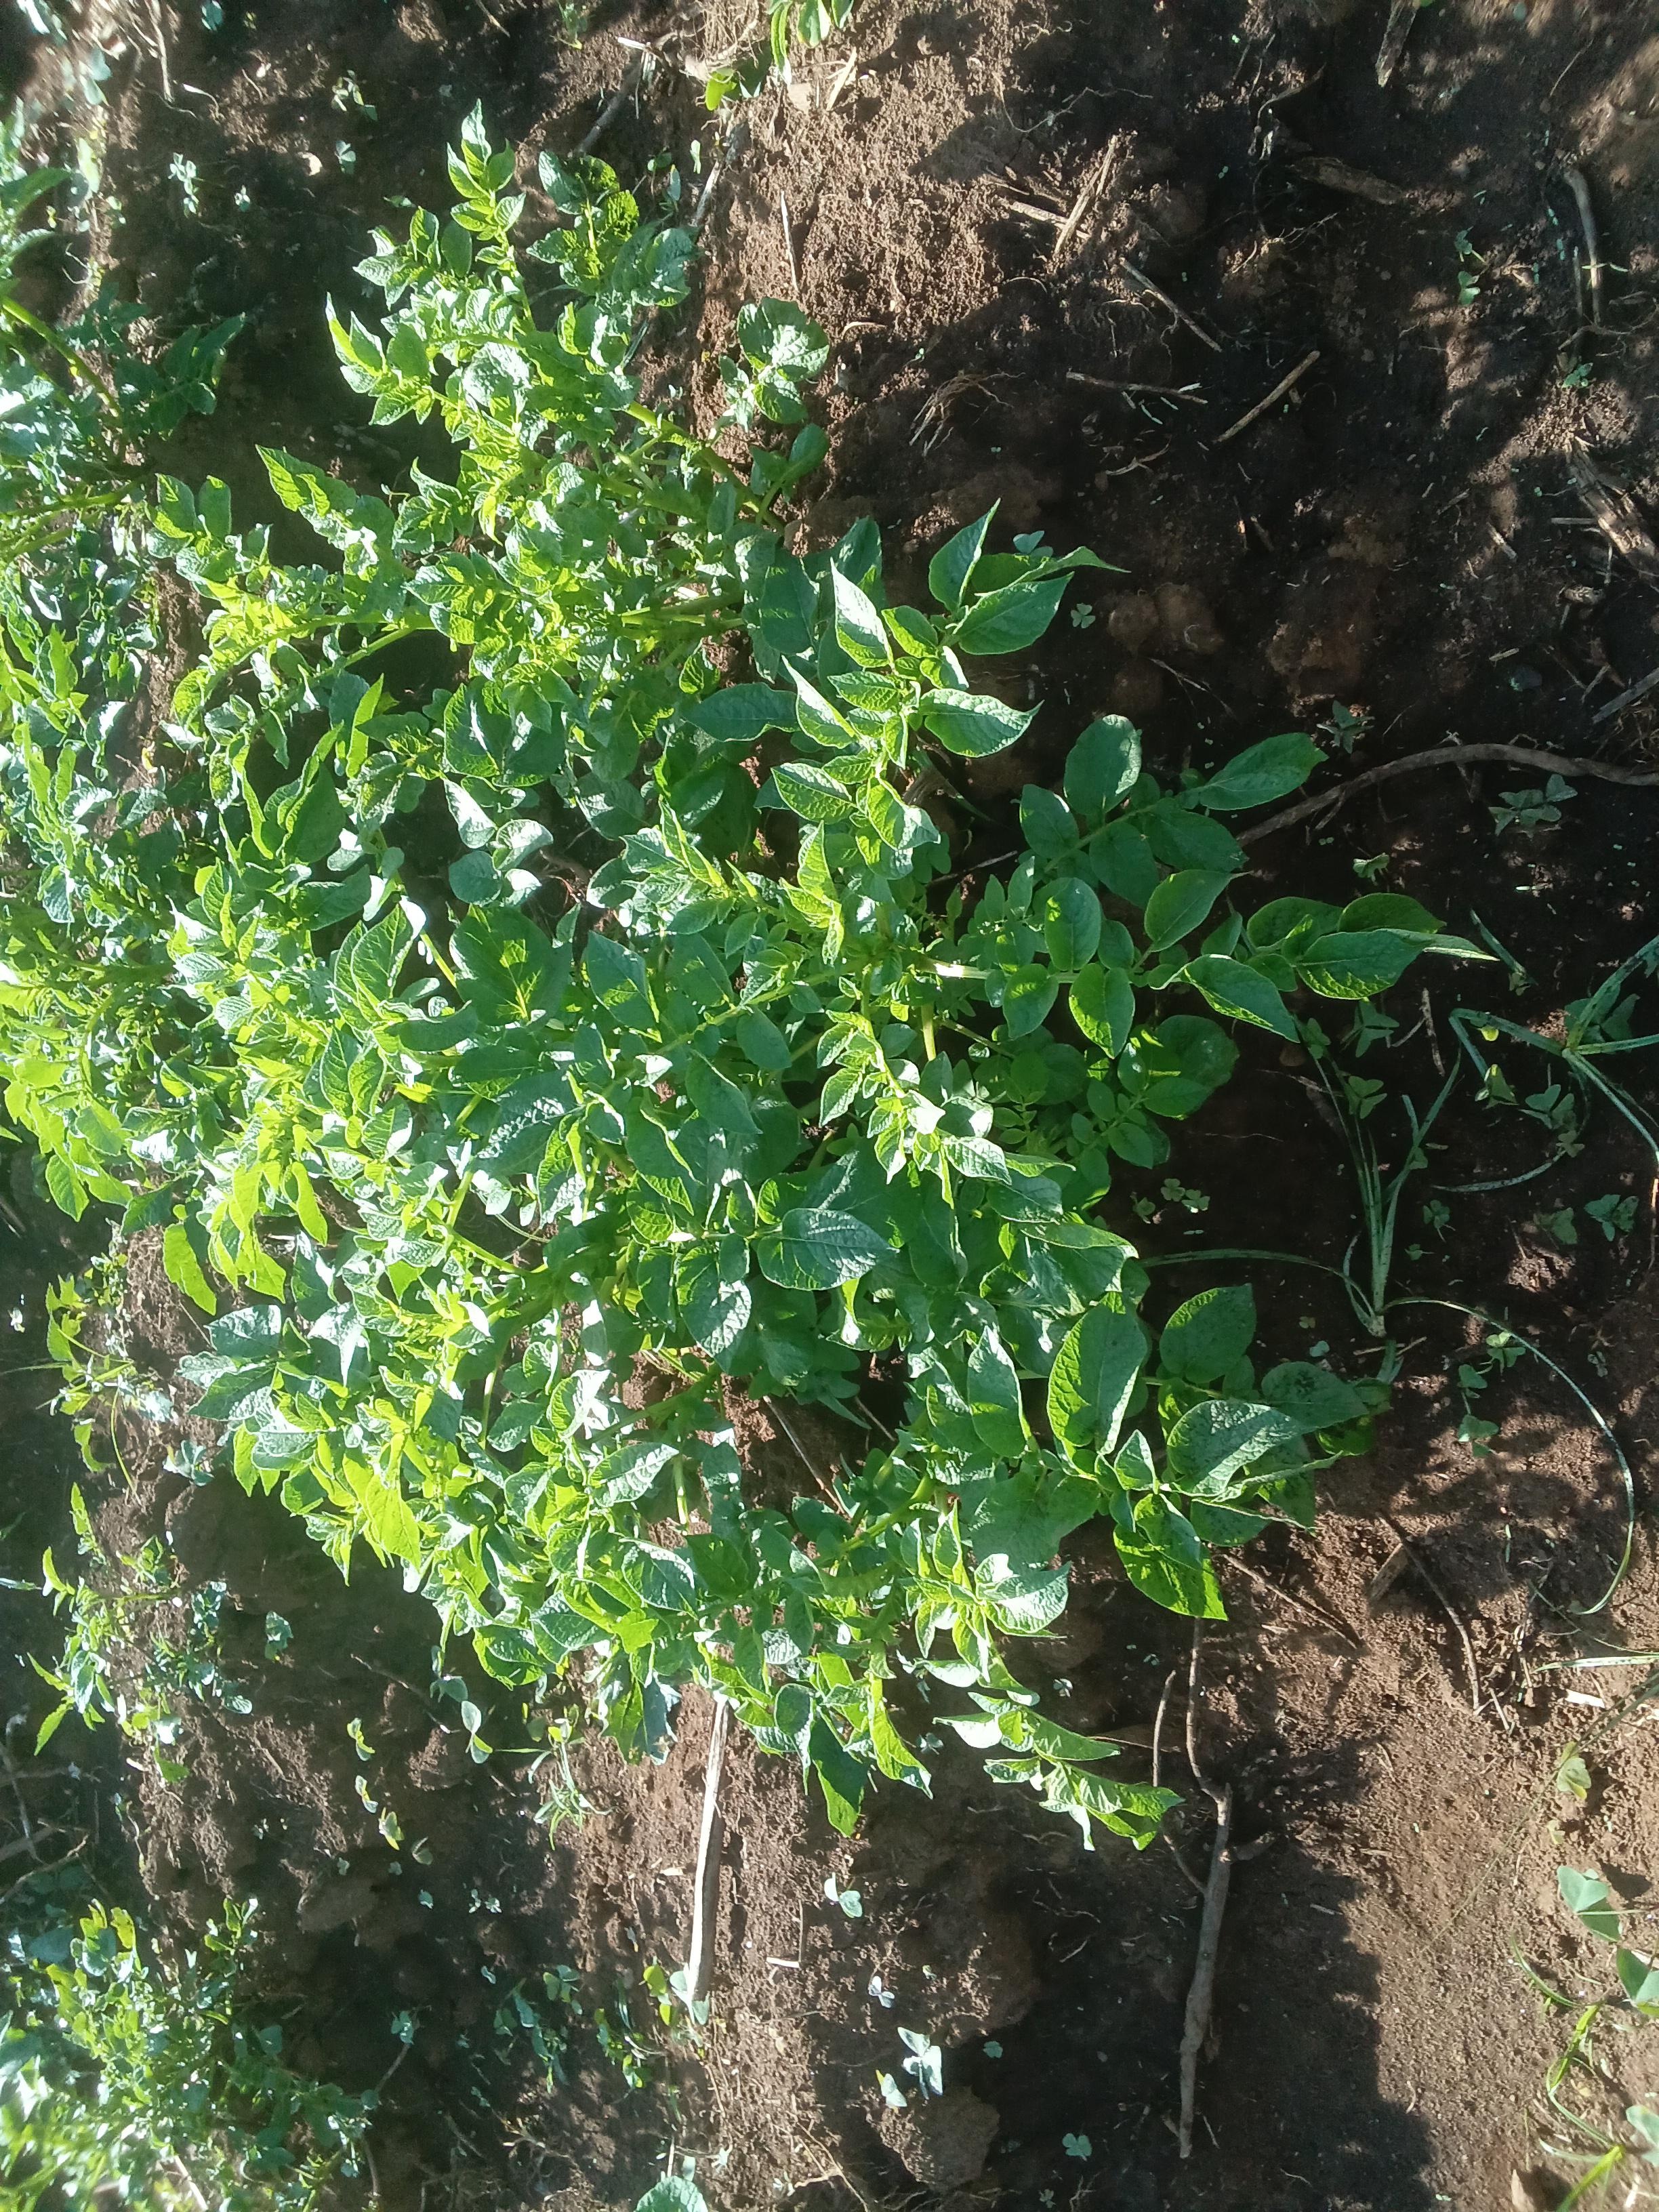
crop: potato
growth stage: vegetative
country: Kenya
